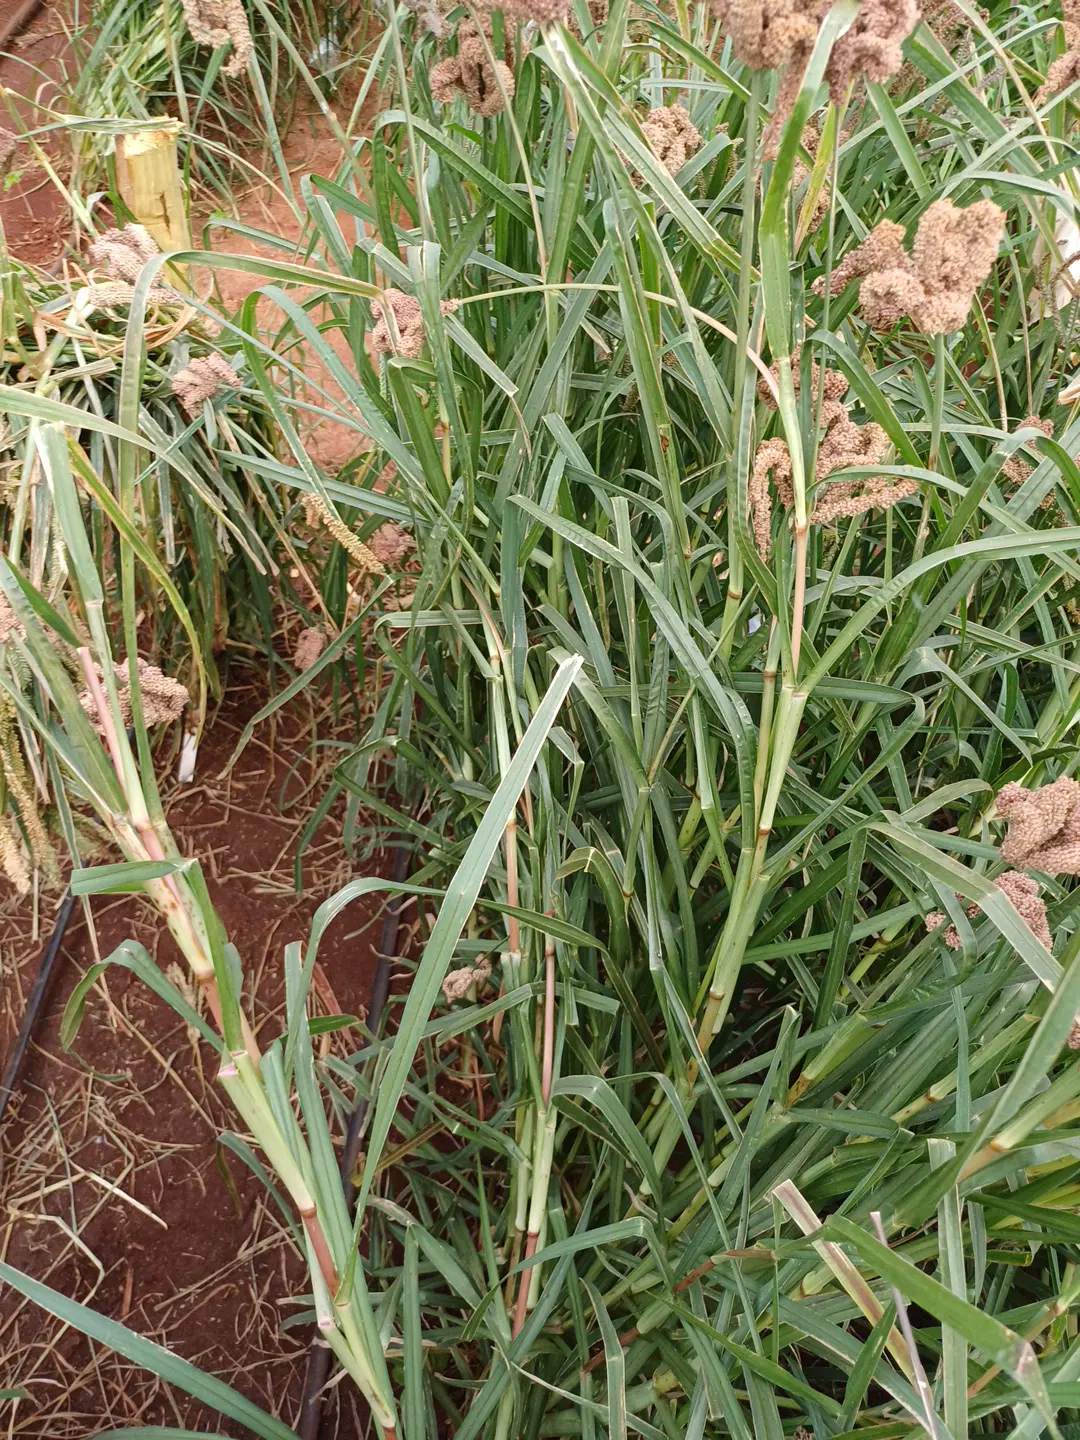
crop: finger millet
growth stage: filling grain
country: Kenya
